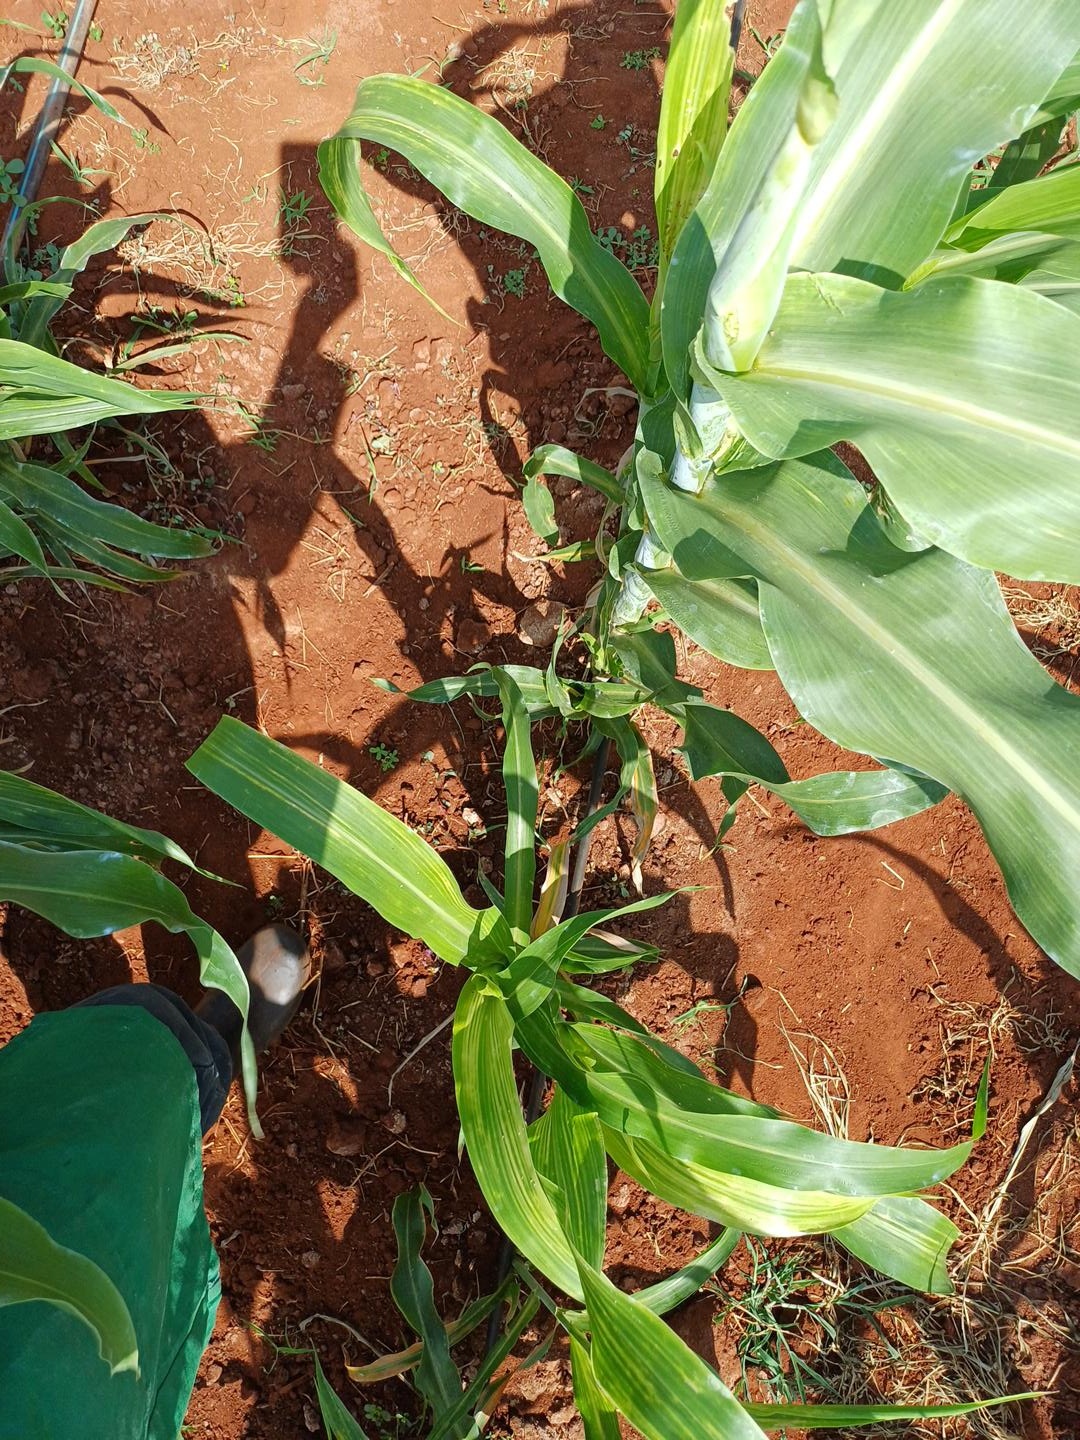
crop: sorghum
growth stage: vegetative
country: Kenya
